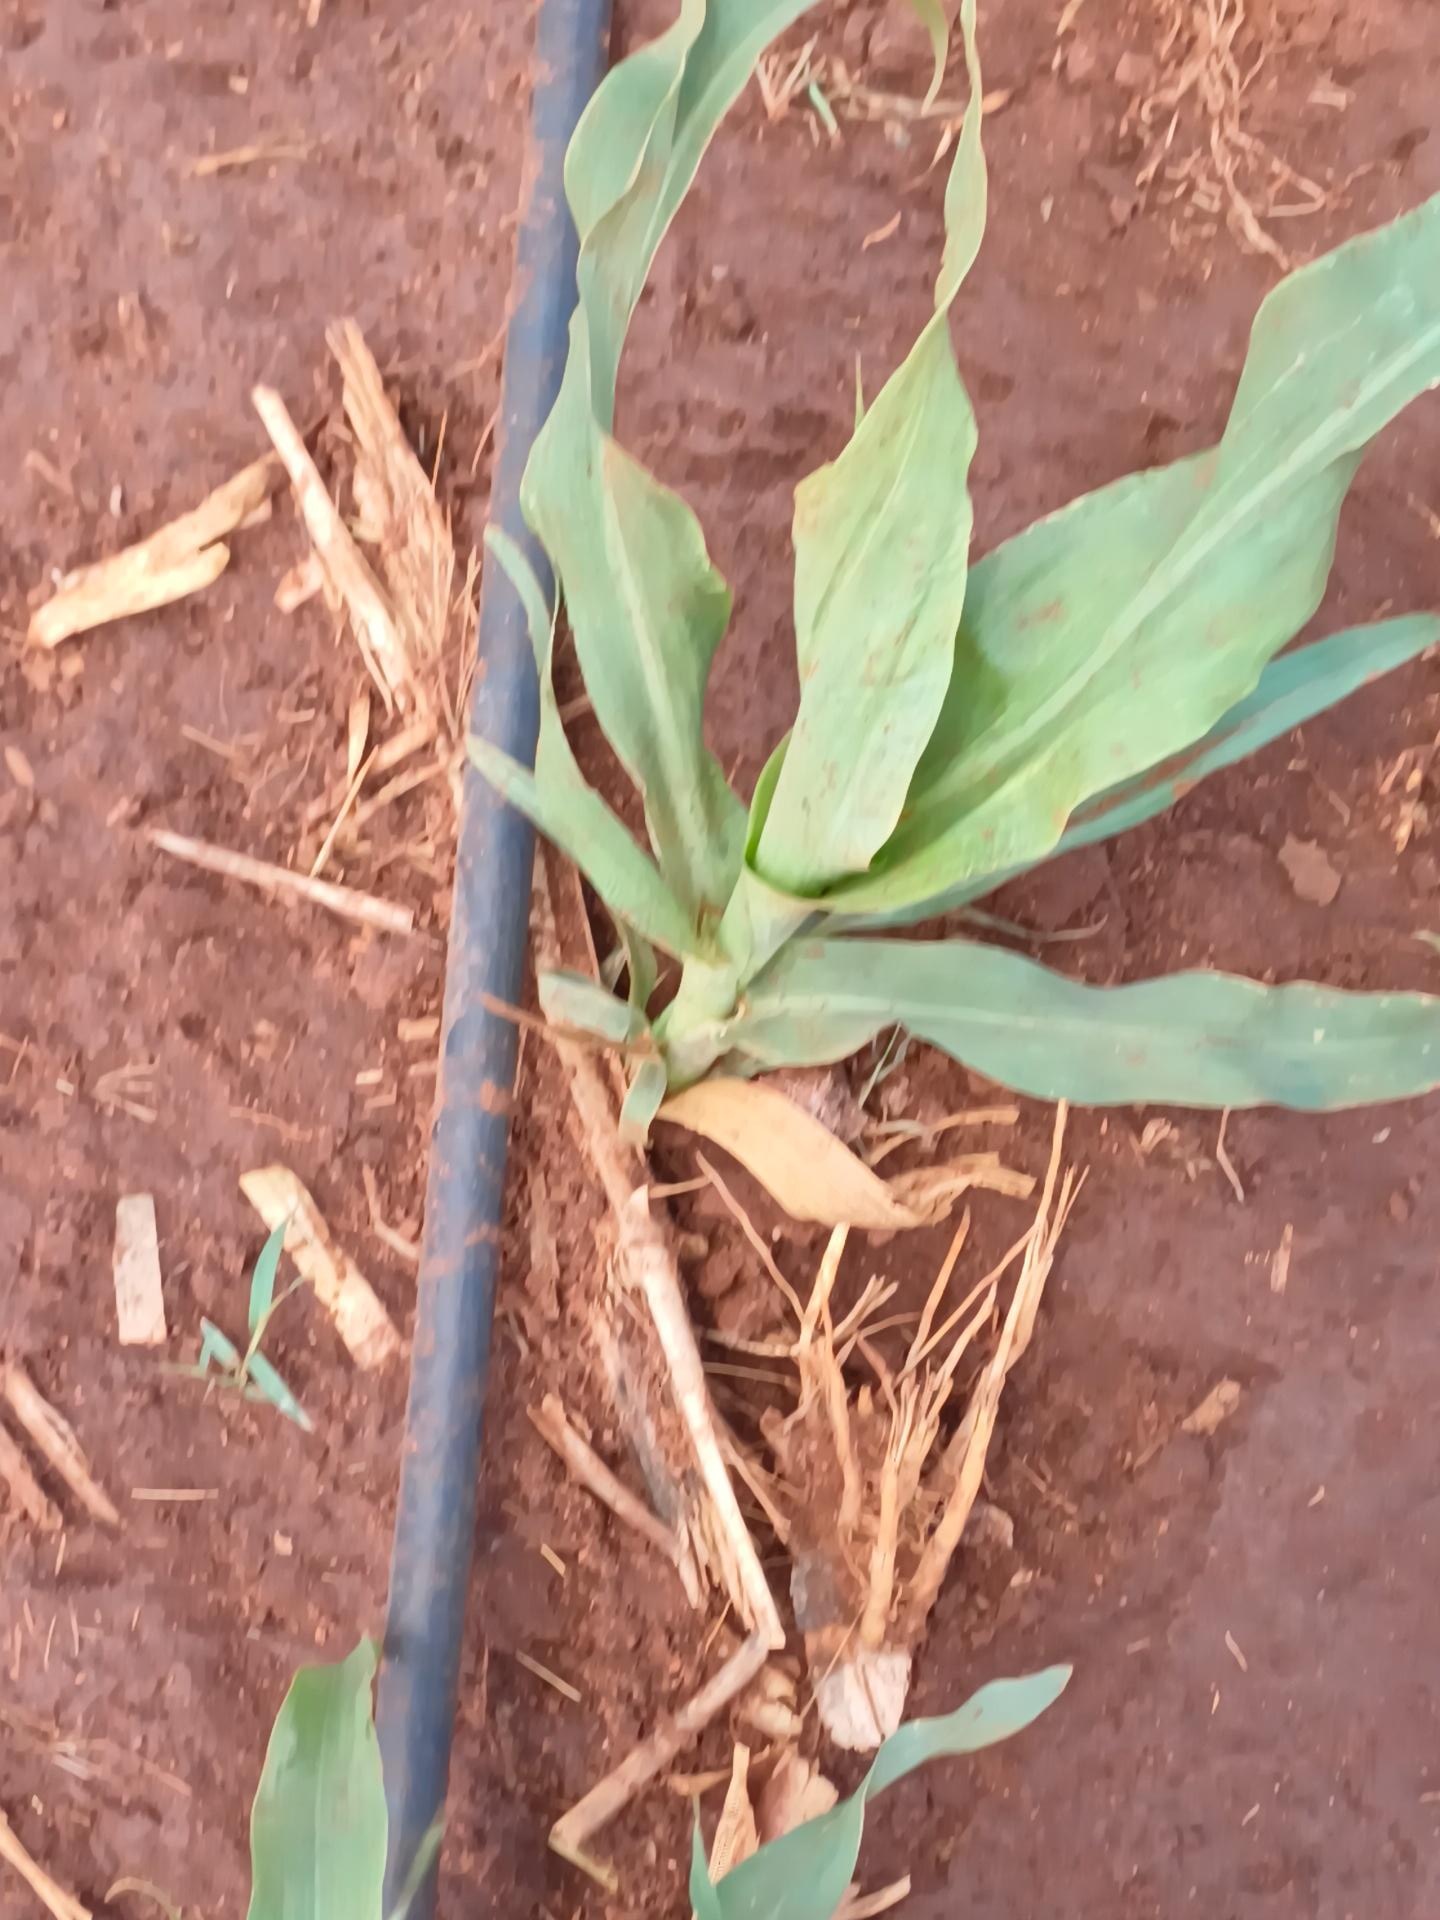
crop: sorghum
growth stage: vegetative
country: Kenya
